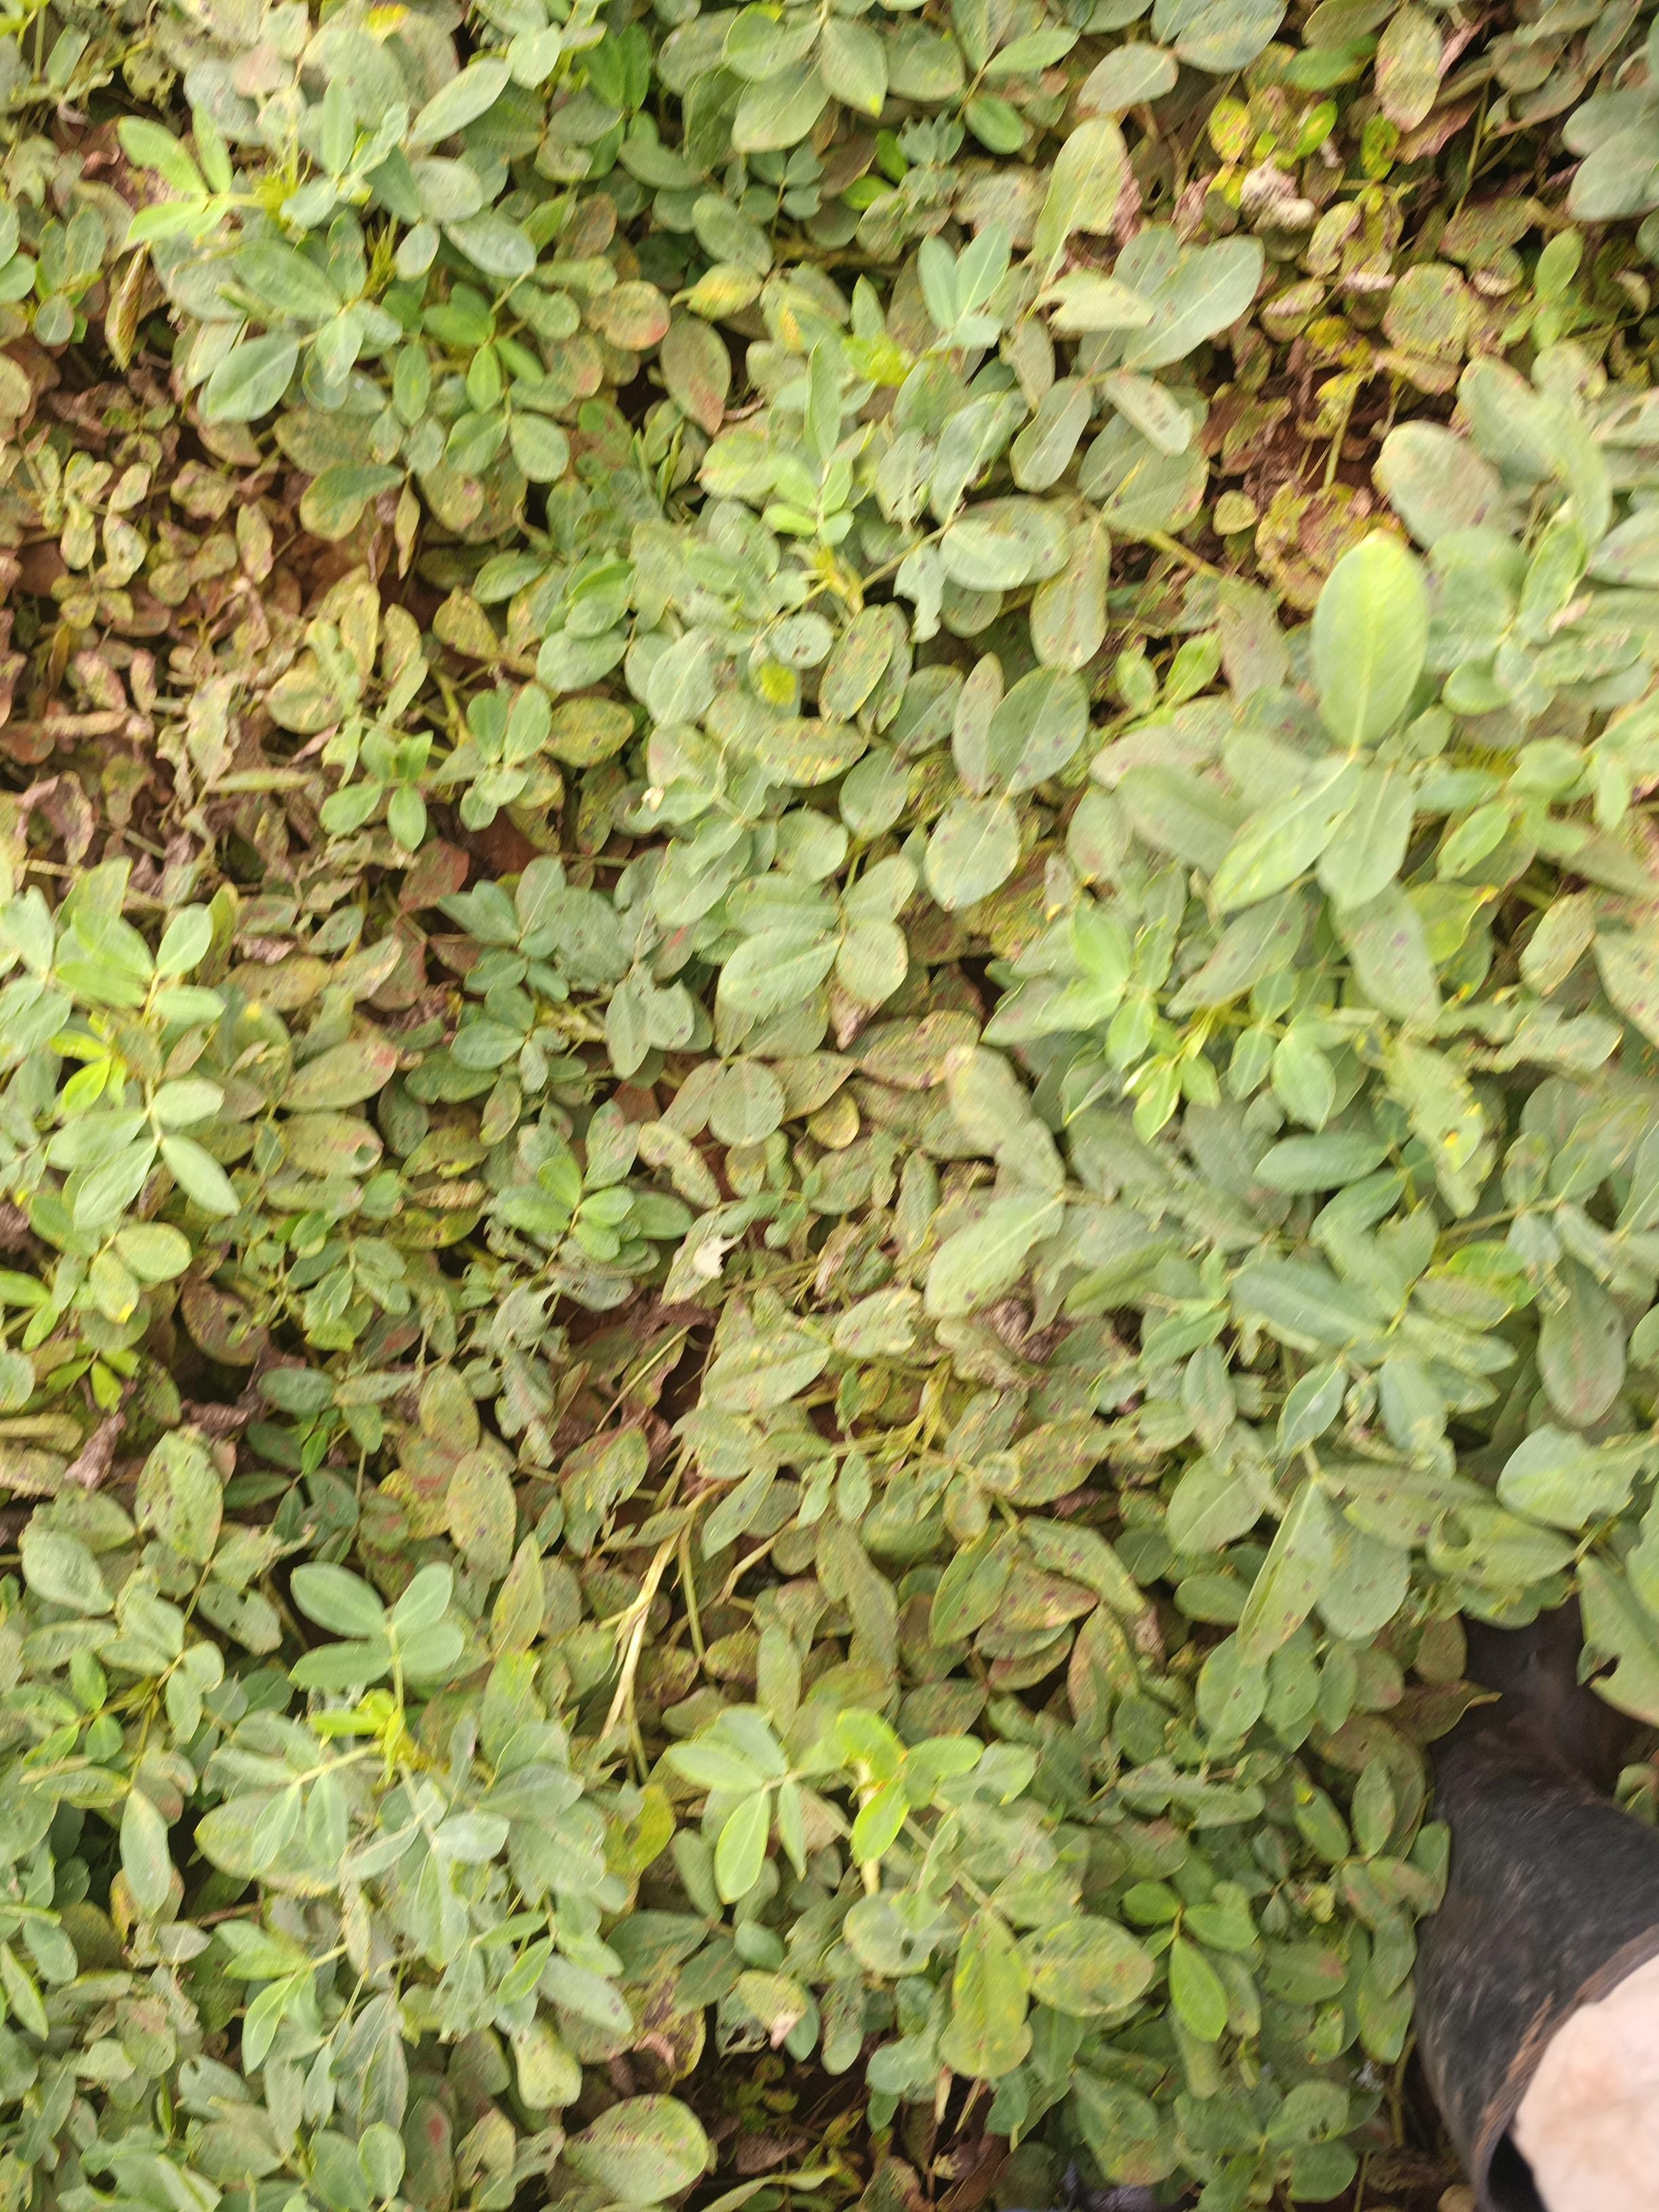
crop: groundnut
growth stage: pegging
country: Kenya
